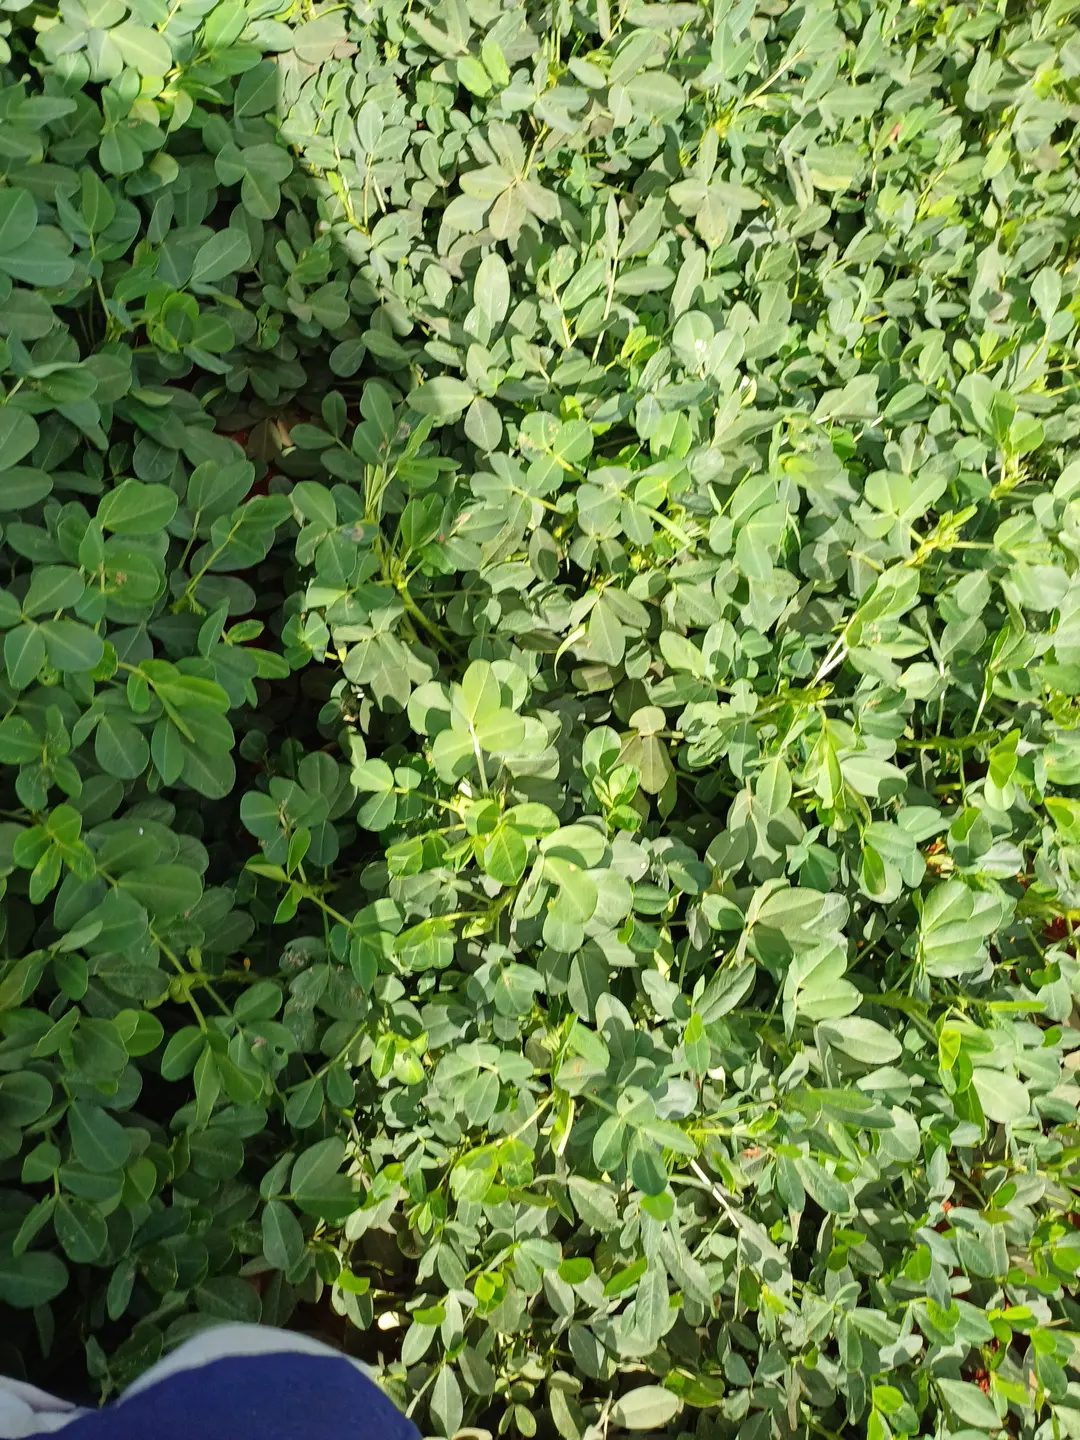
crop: groundnut
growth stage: pegging
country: Kenya
